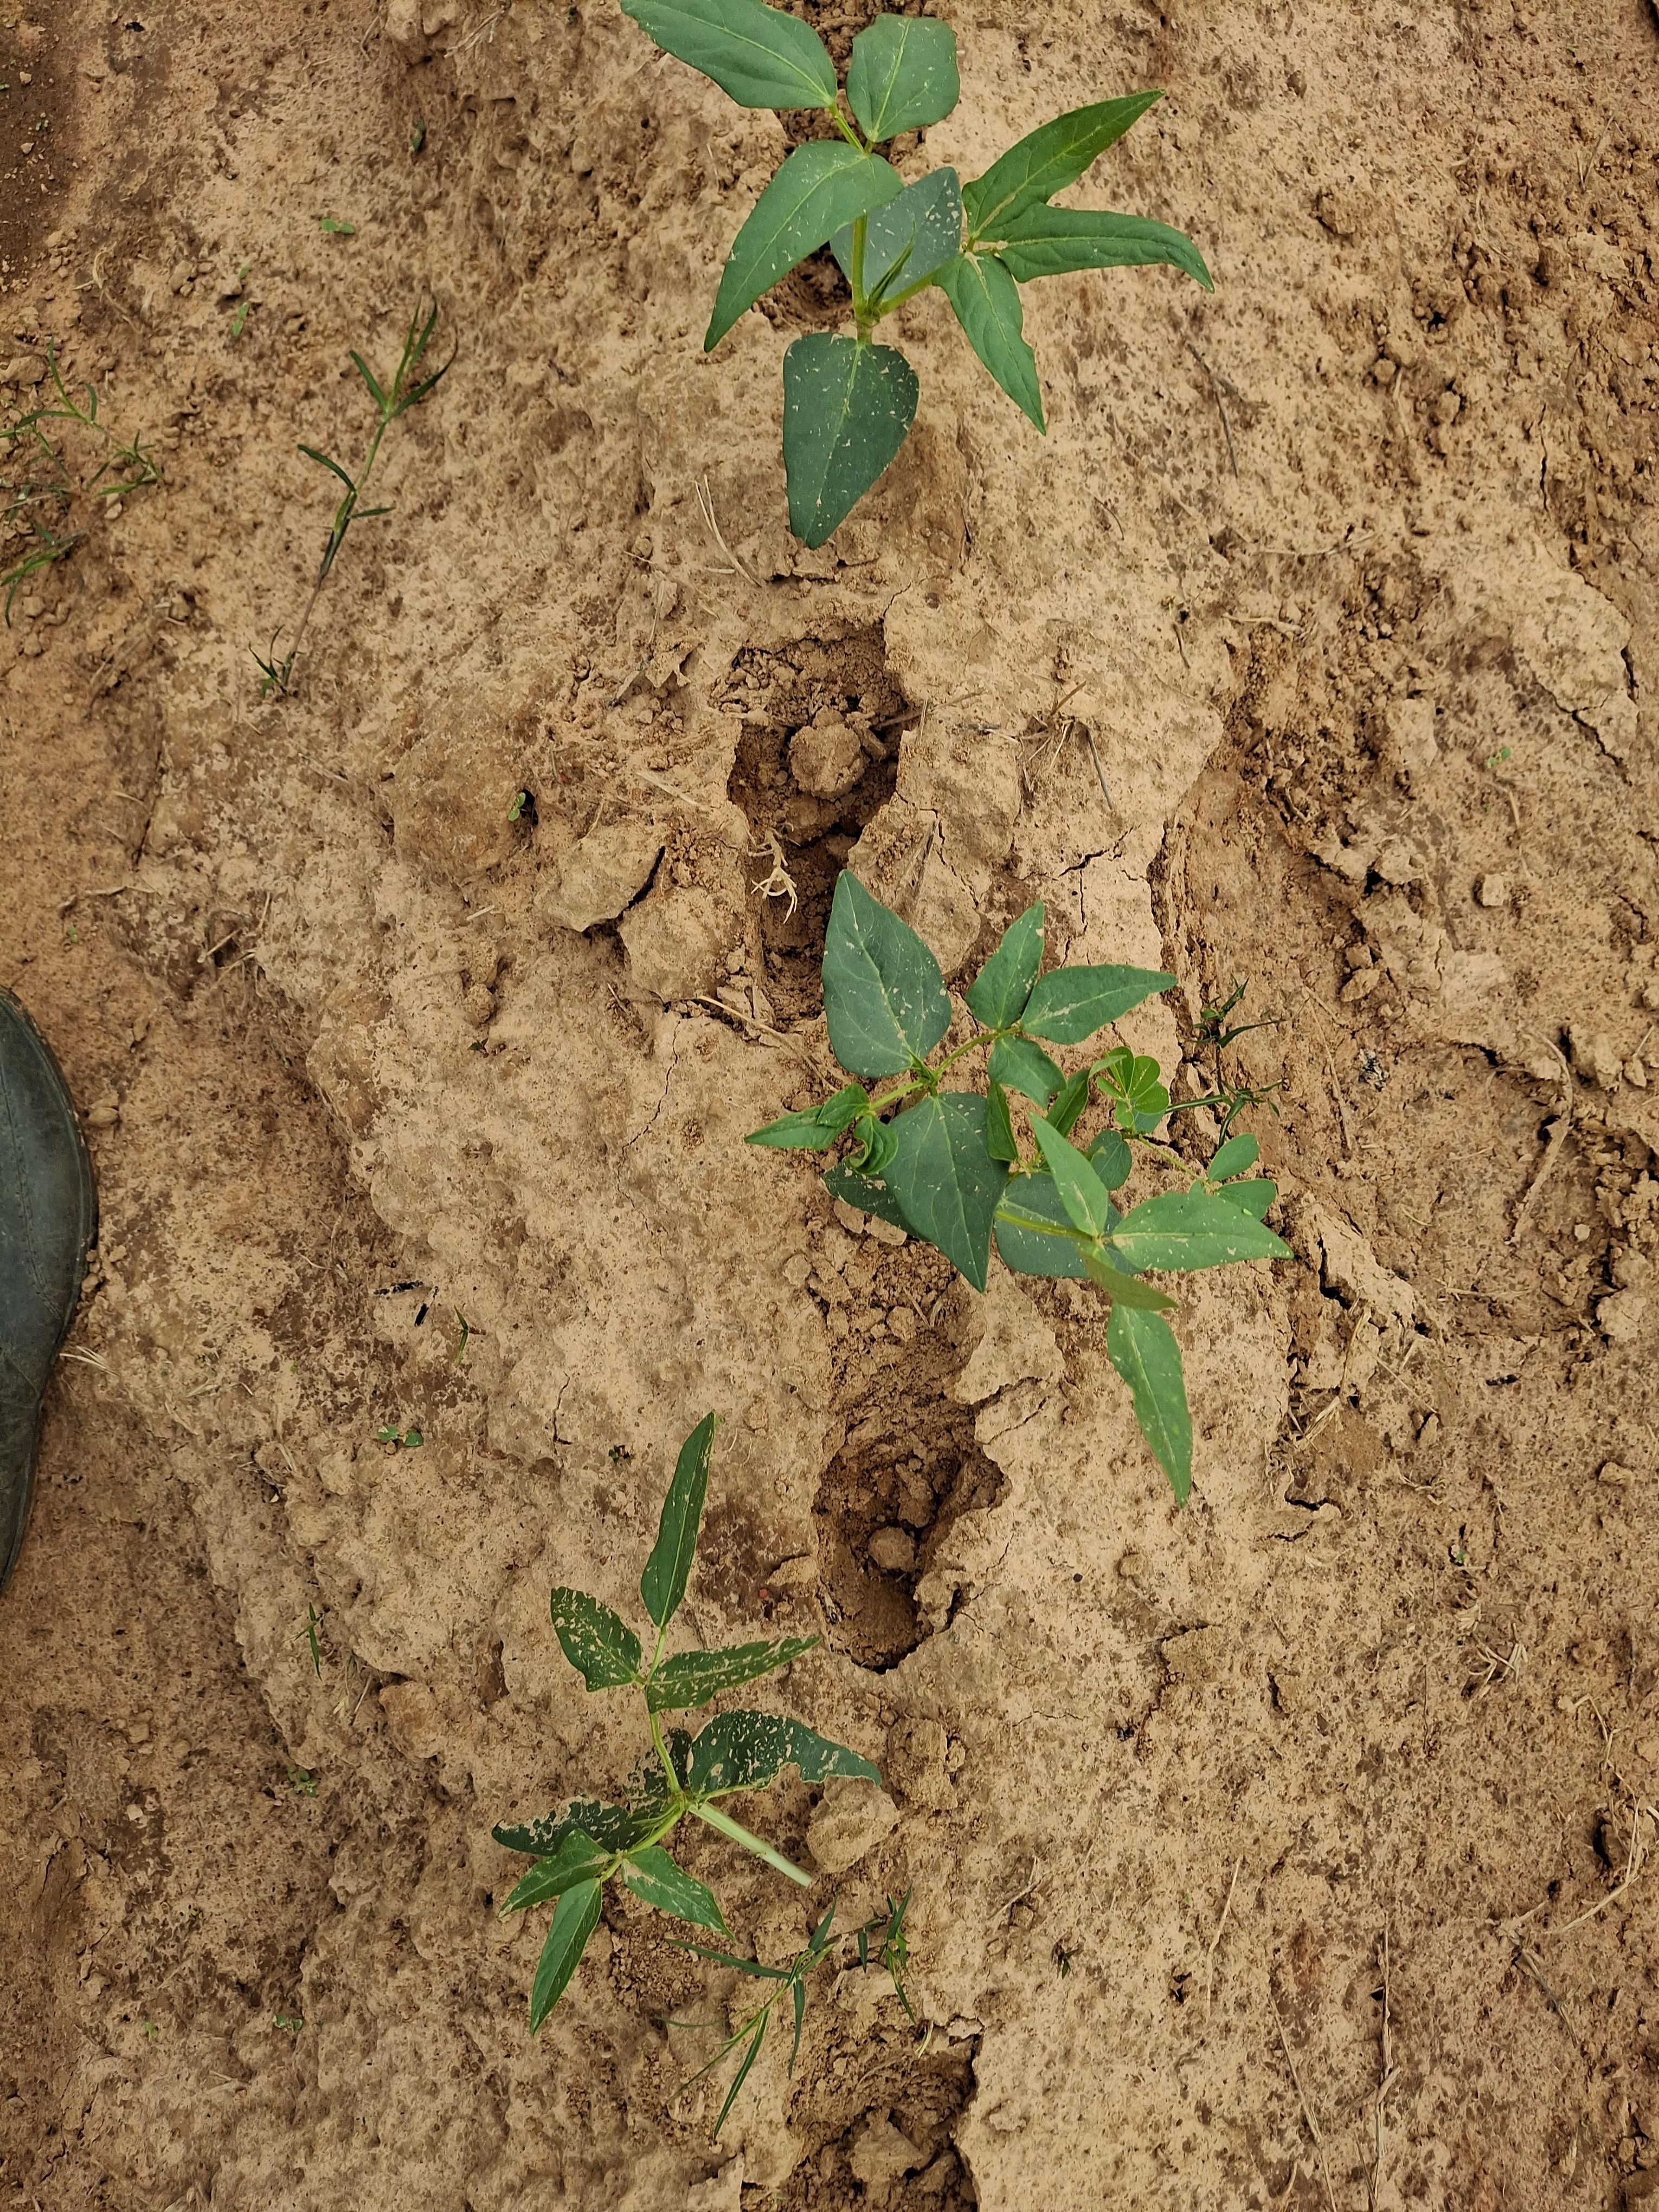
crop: cowpea
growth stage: emergence
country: Nigeria
